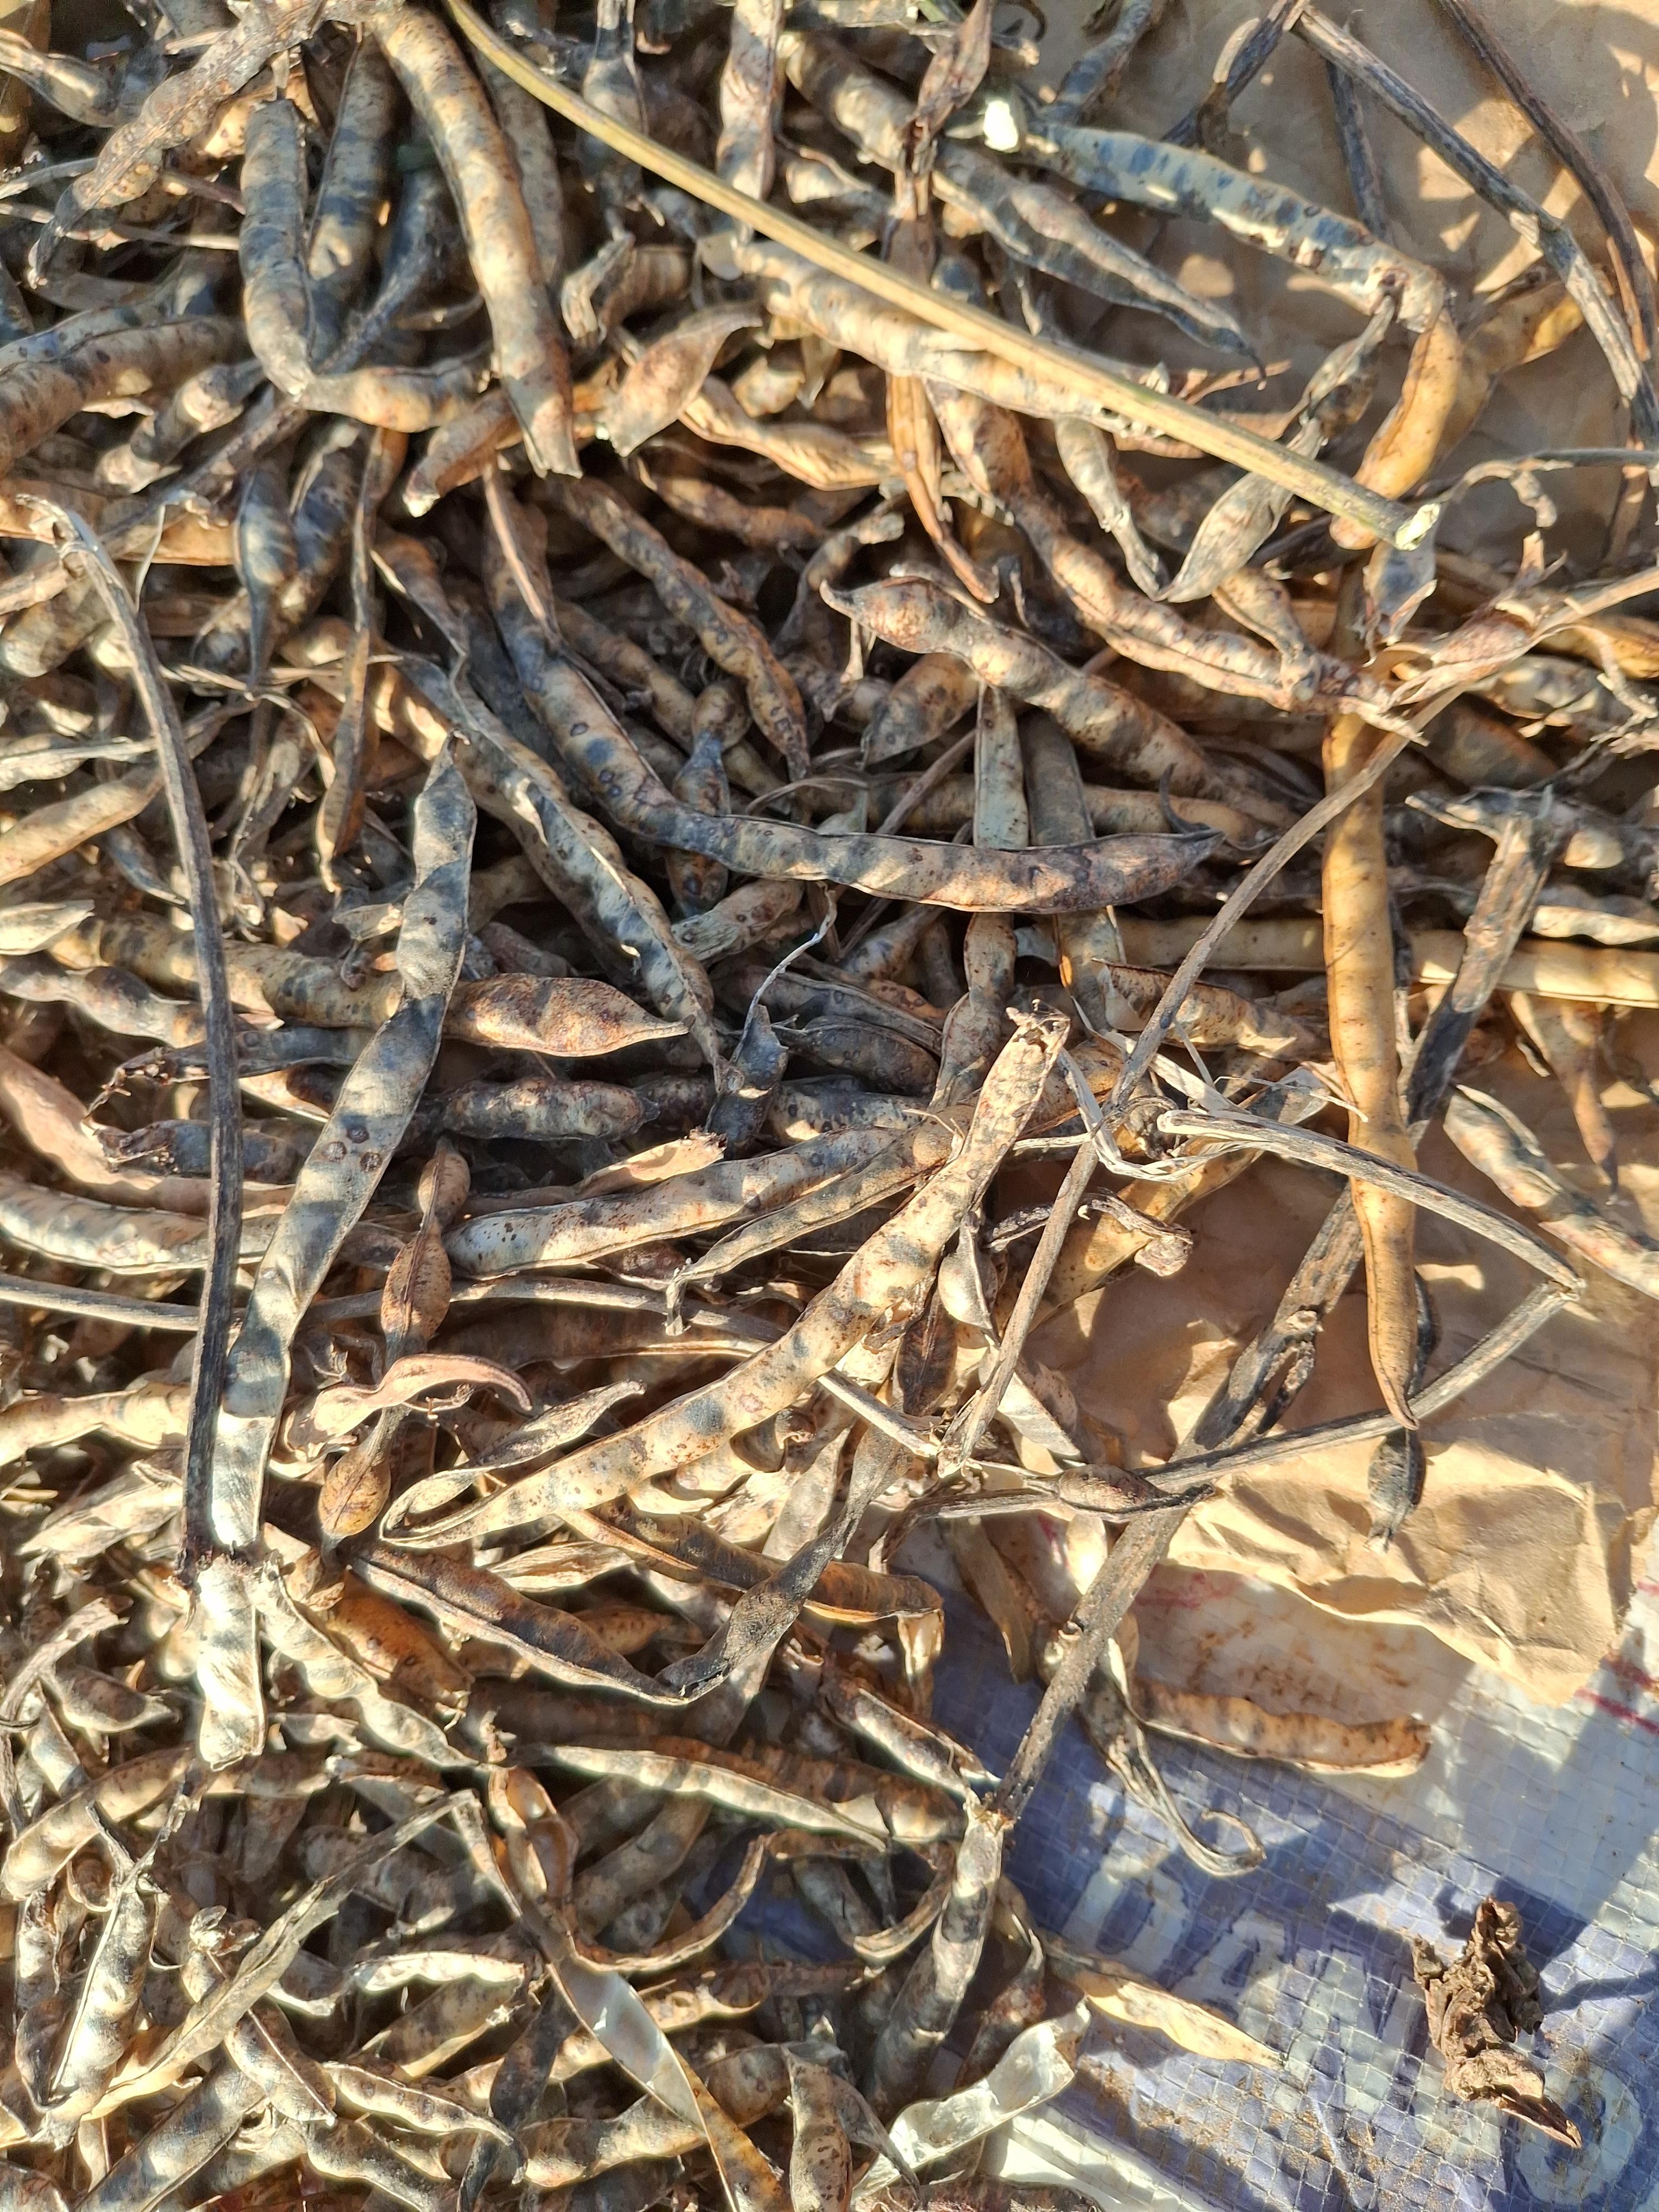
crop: cowpea
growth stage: harvest
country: Nigeria
